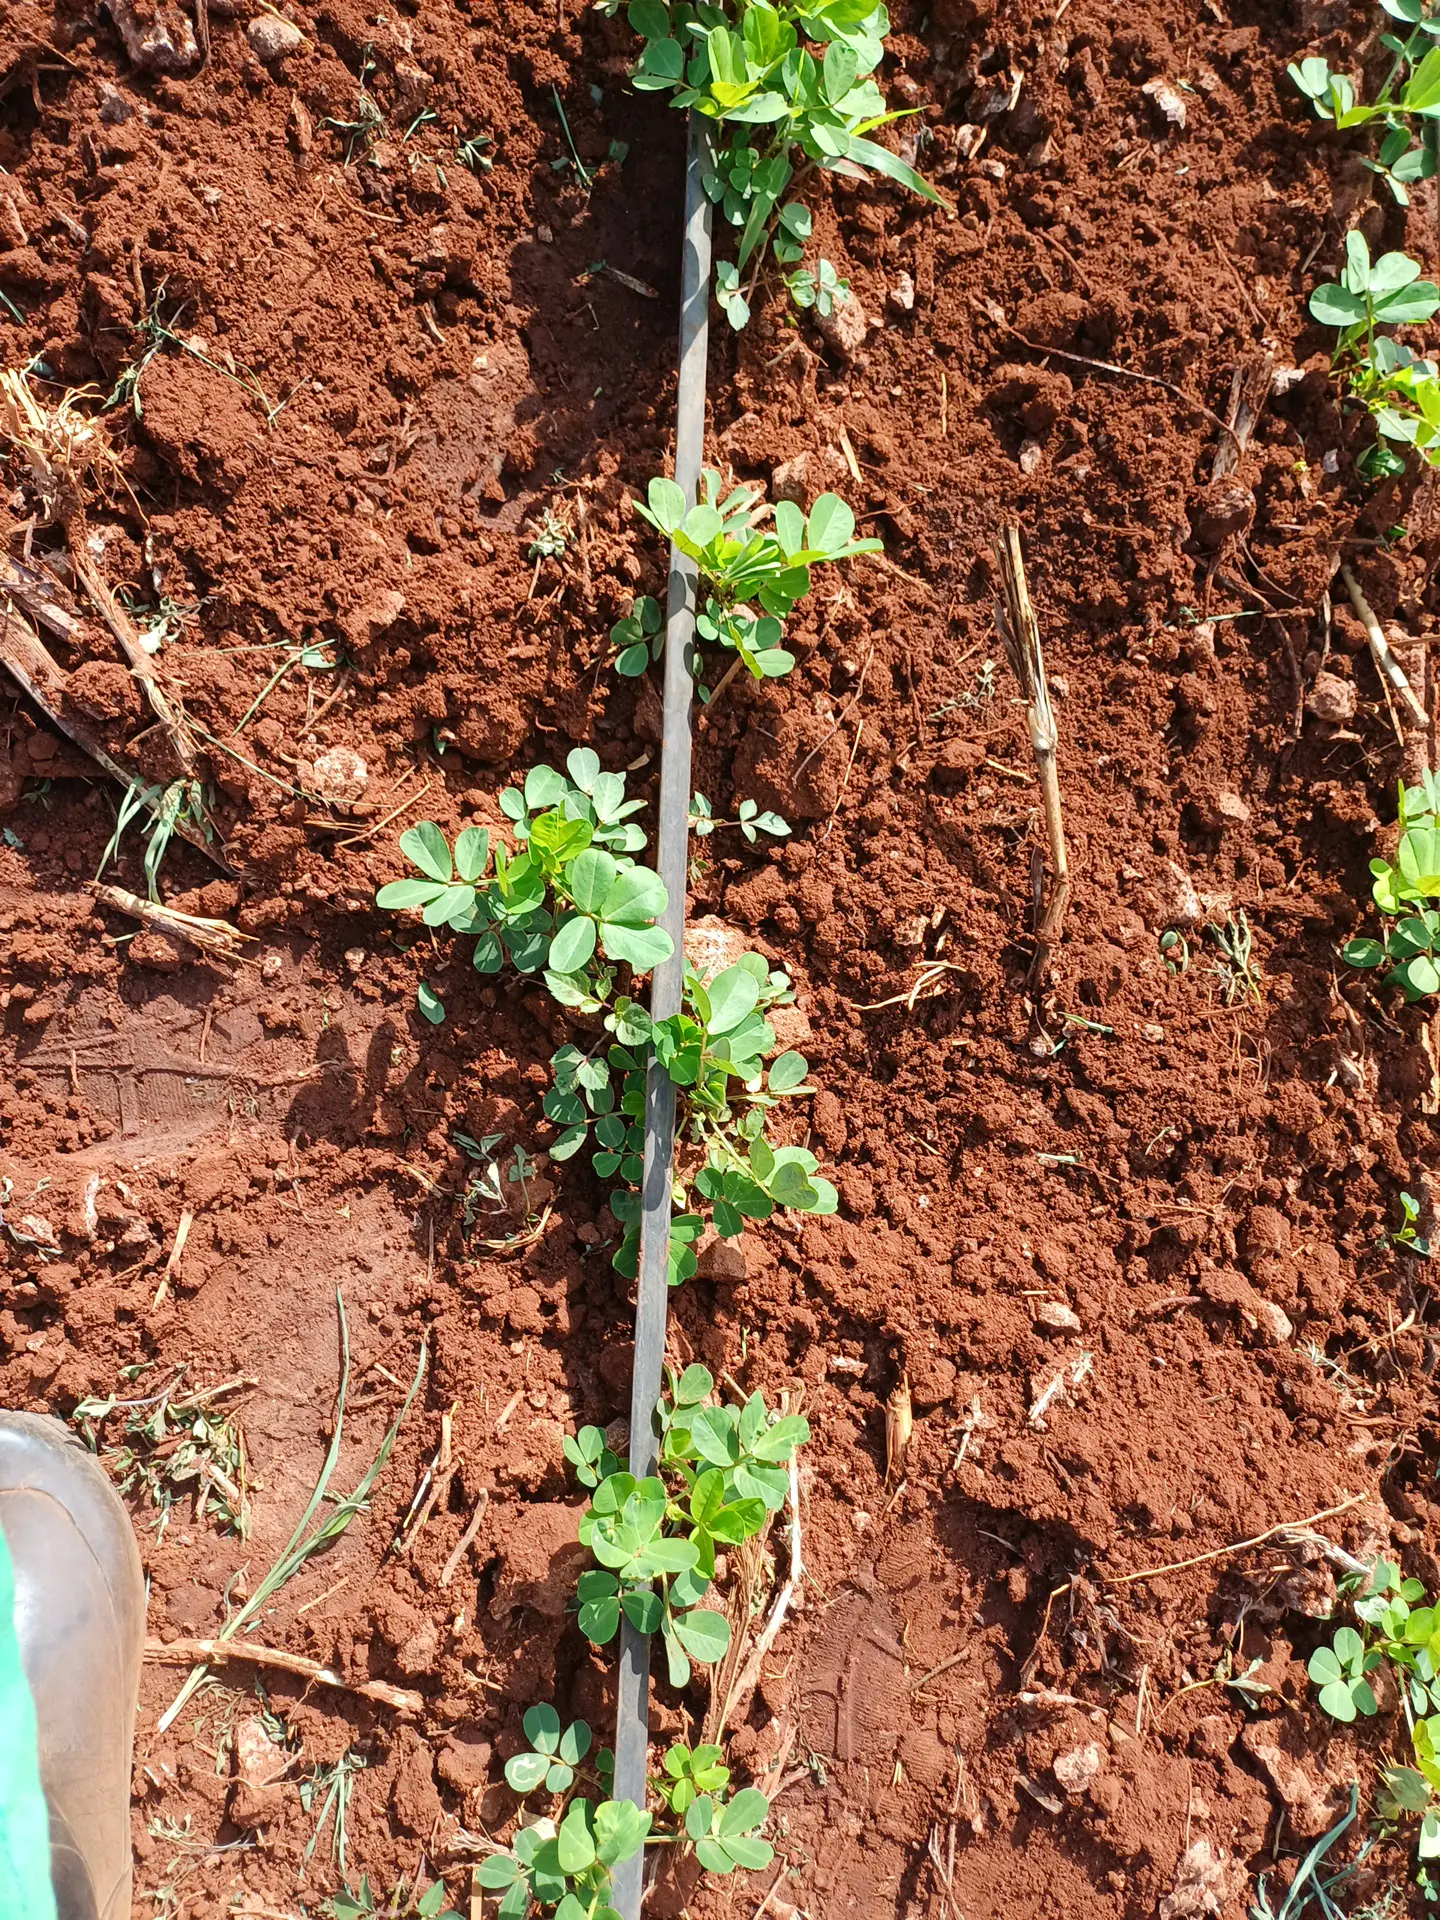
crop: groundnut
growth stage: vegetative
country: Kenya
